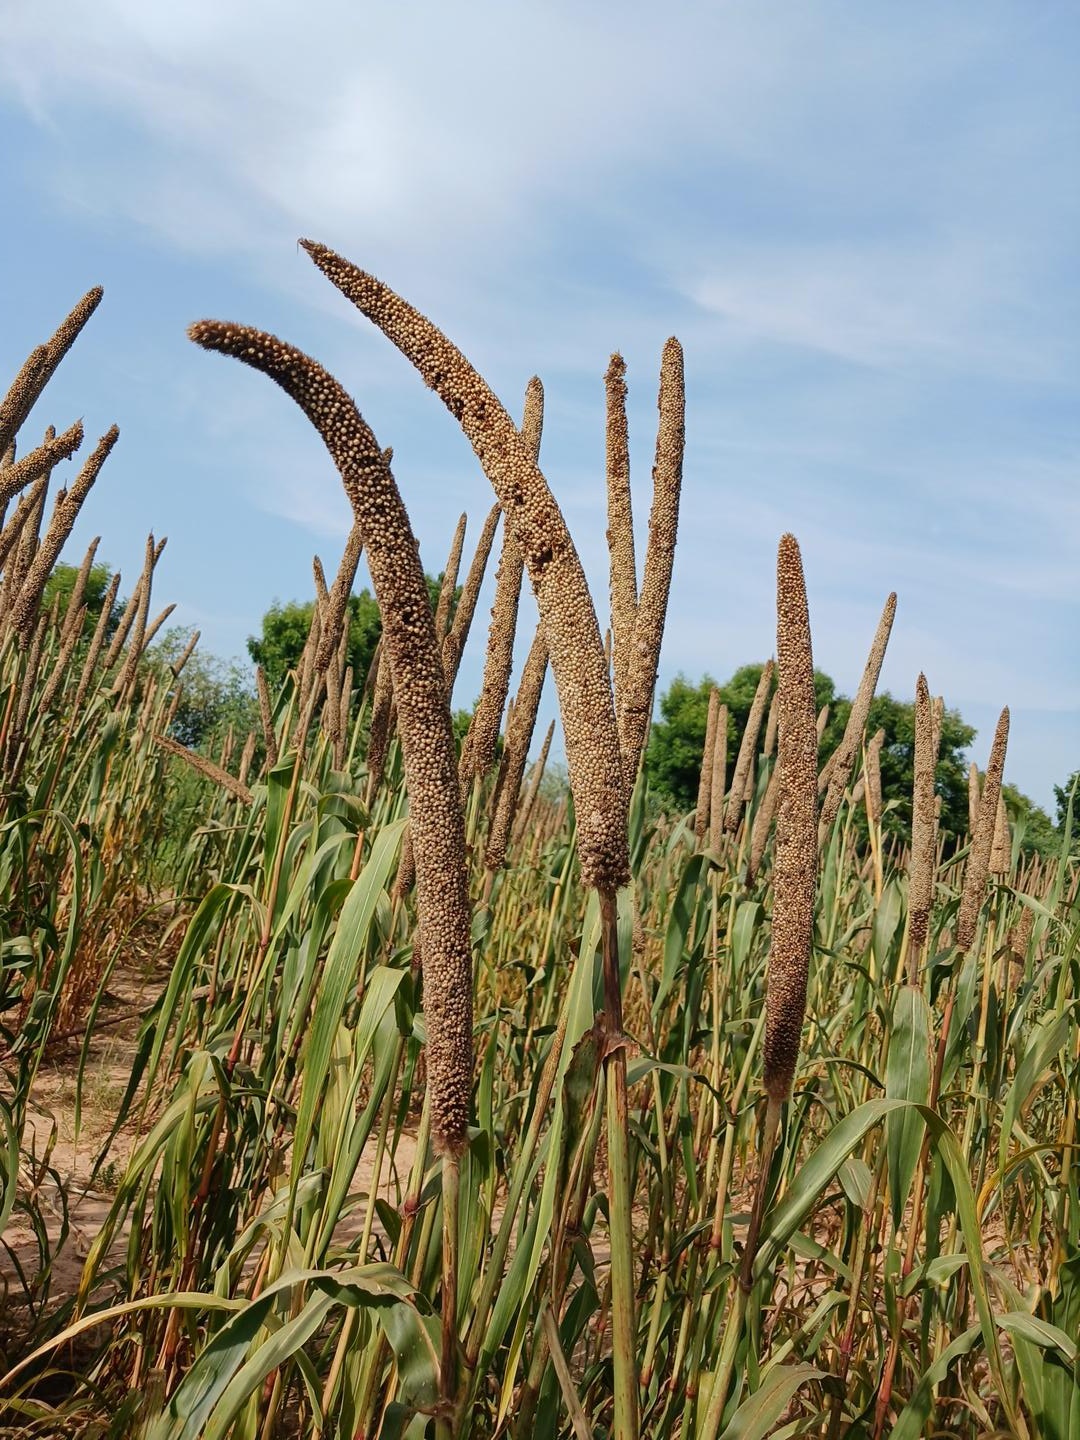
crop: pearl millet
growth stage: maturity
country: Senegal
